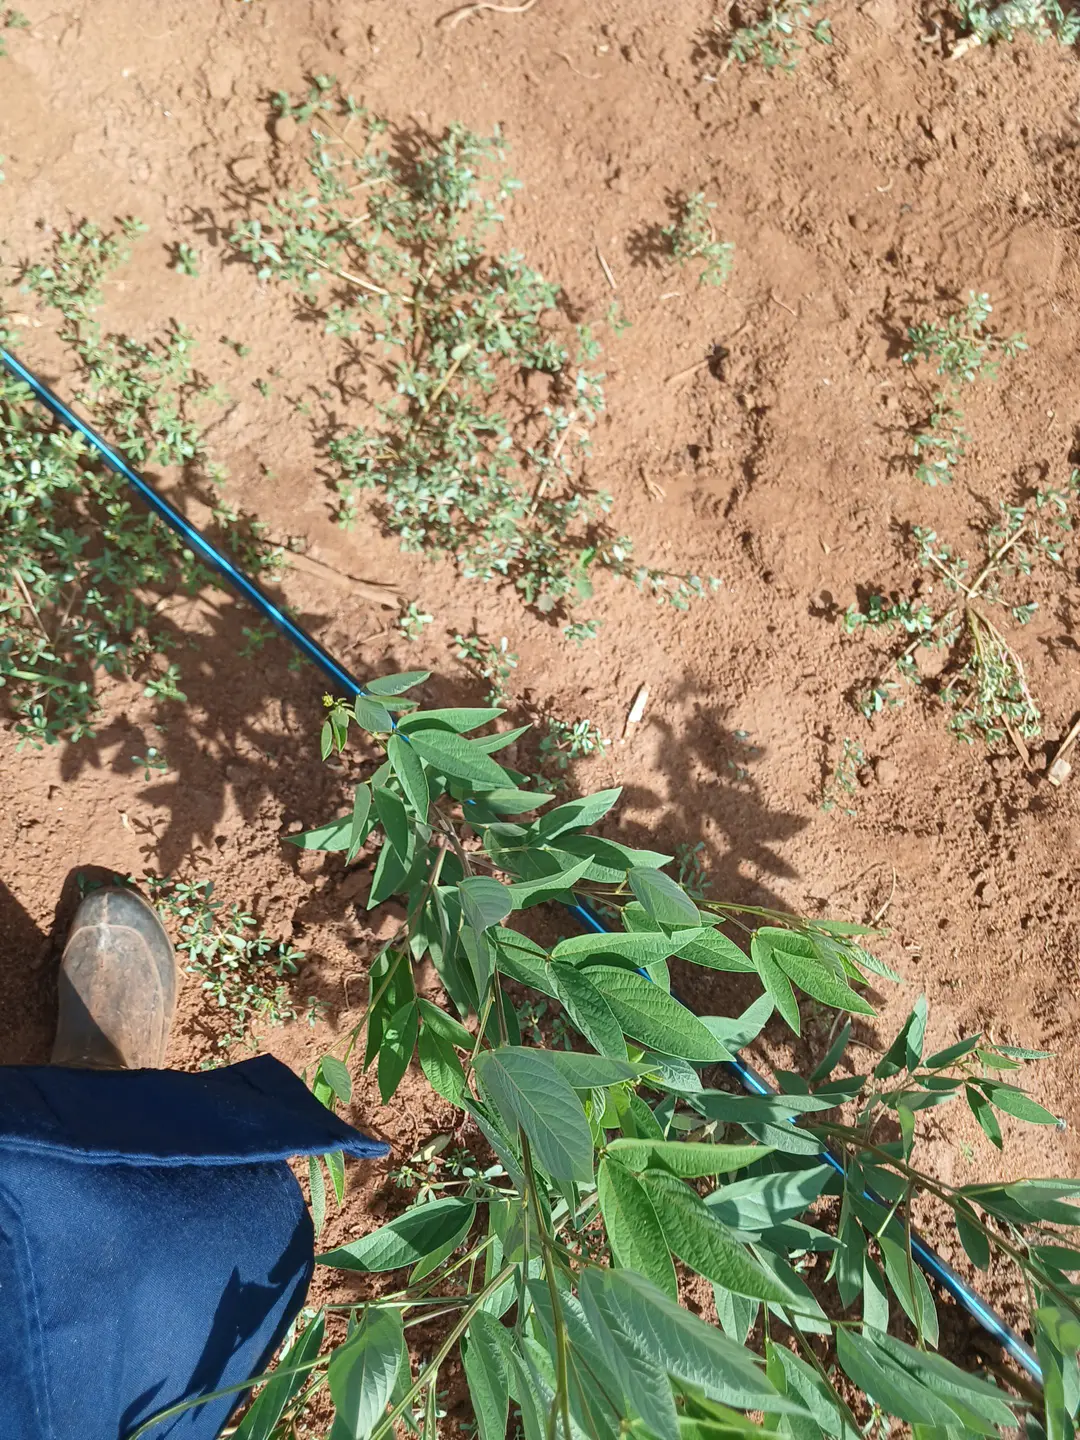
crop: pigeonpea
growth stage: vegetative
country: Kenya
